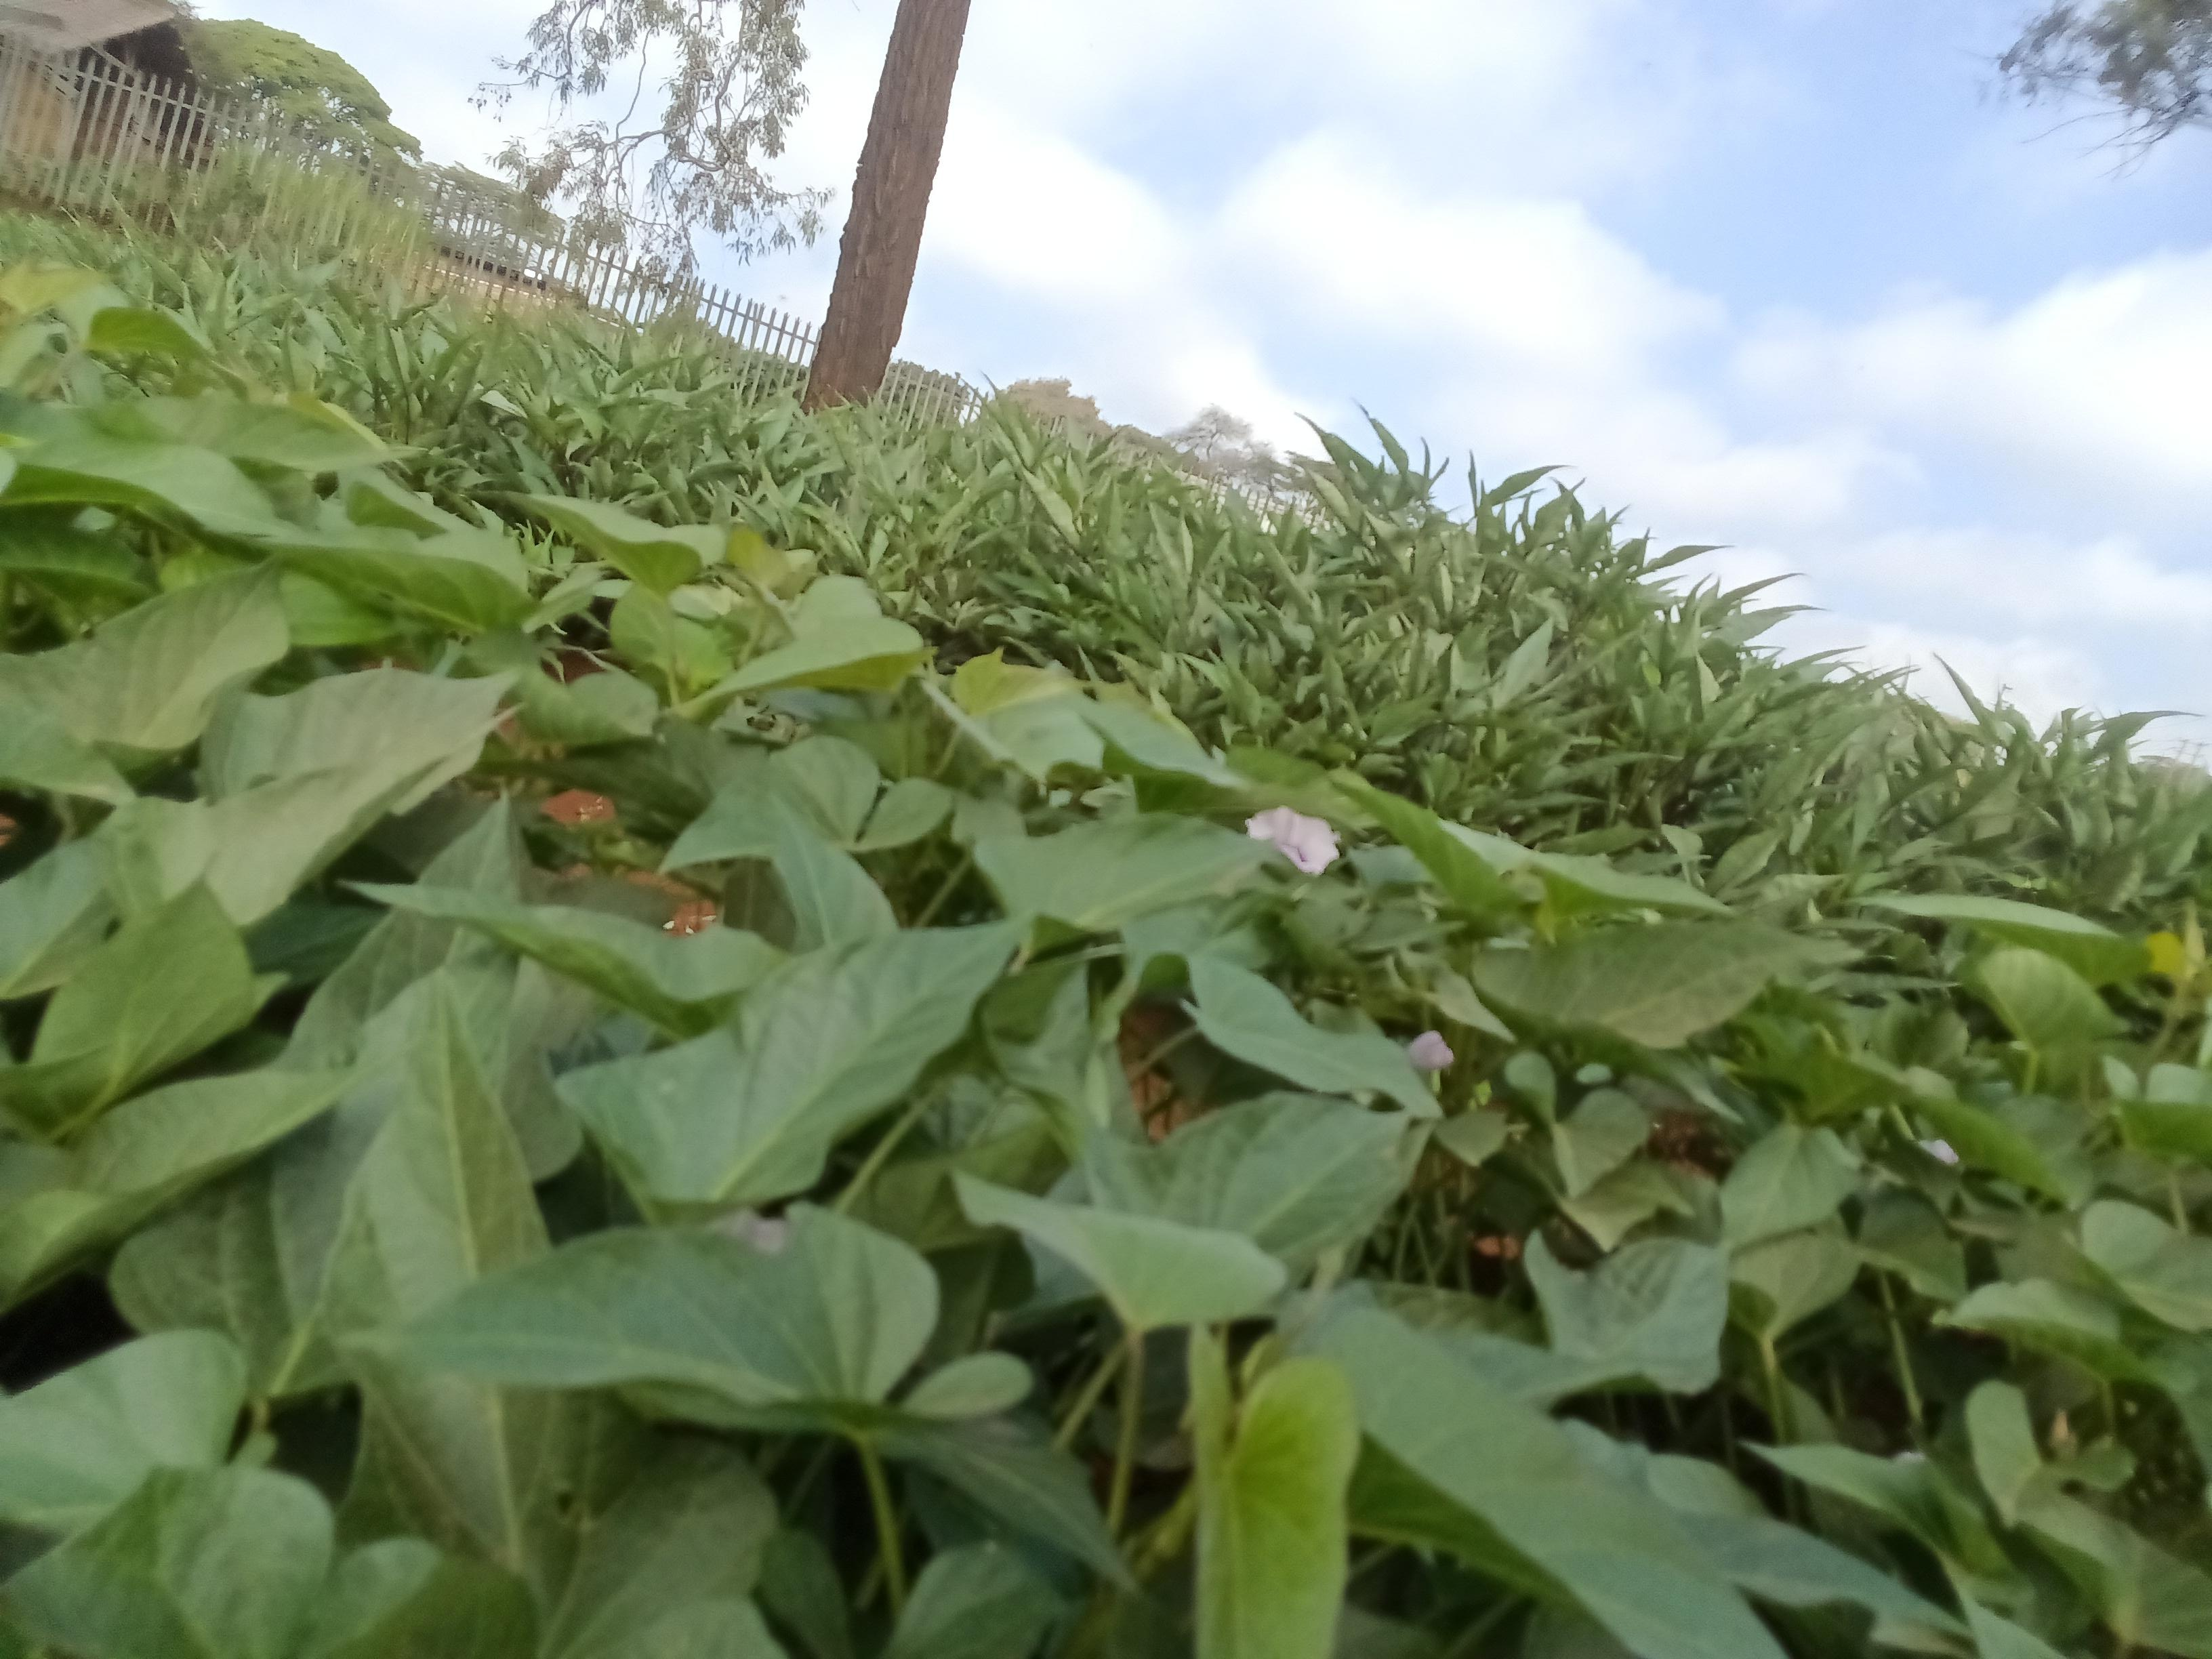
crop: sweet potato
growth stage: flowering
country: Kenya
